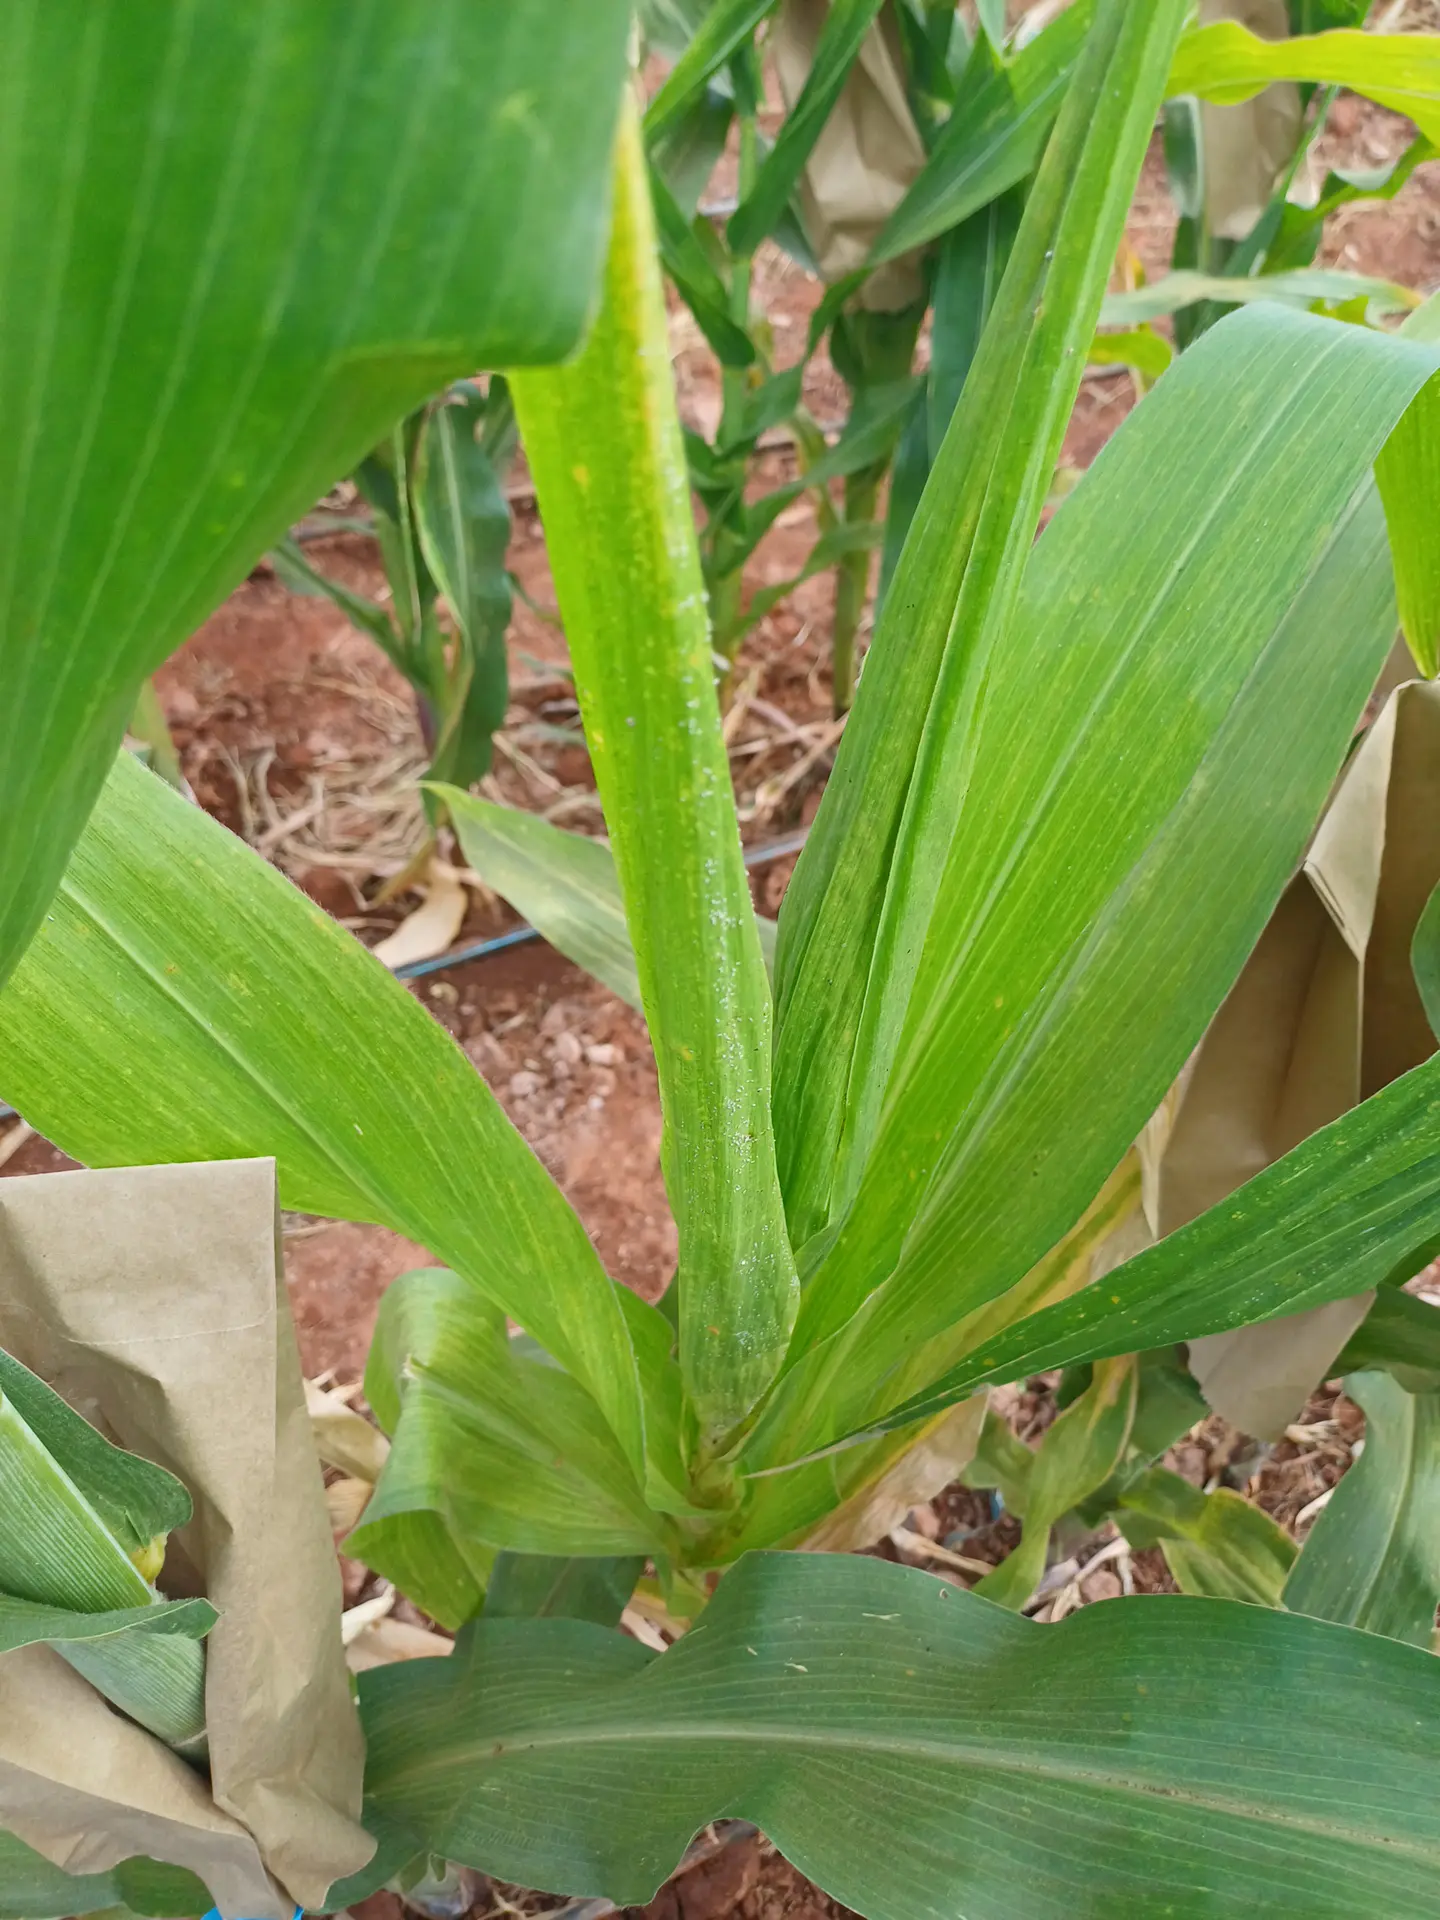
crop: maize
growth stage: vegetative
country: Kenya
